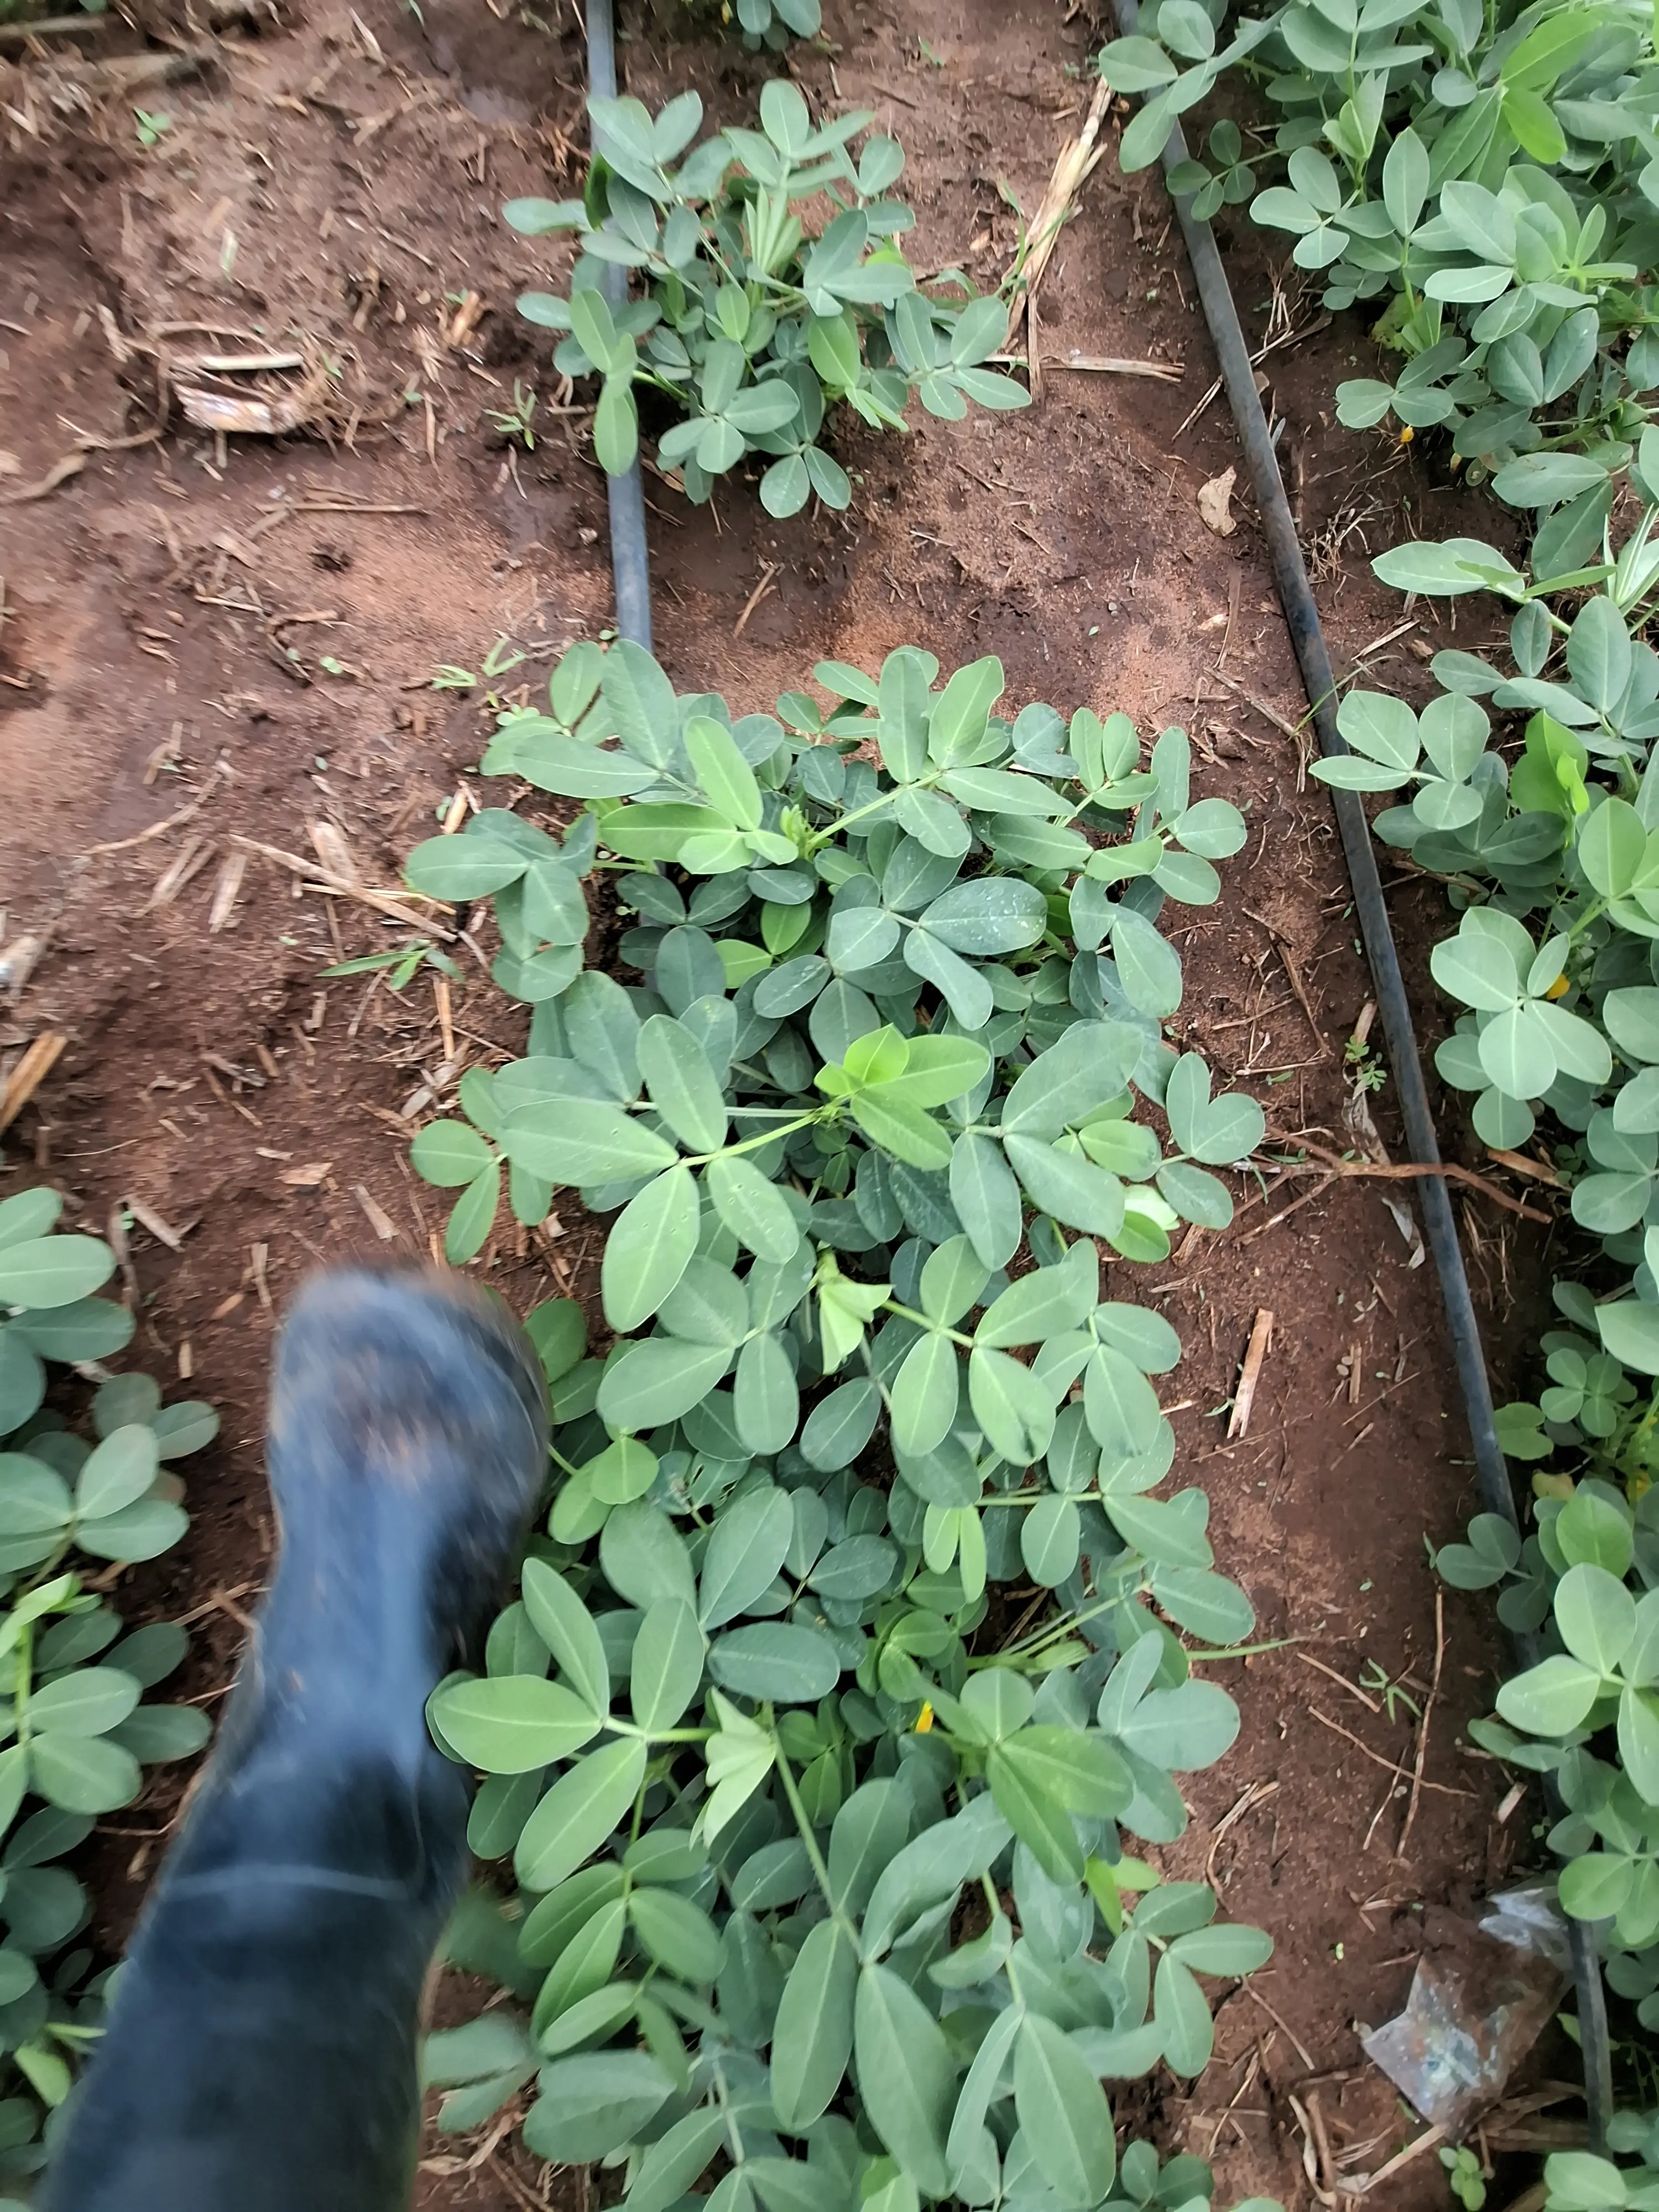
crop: groundnut
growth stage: flowering
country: Kenya
